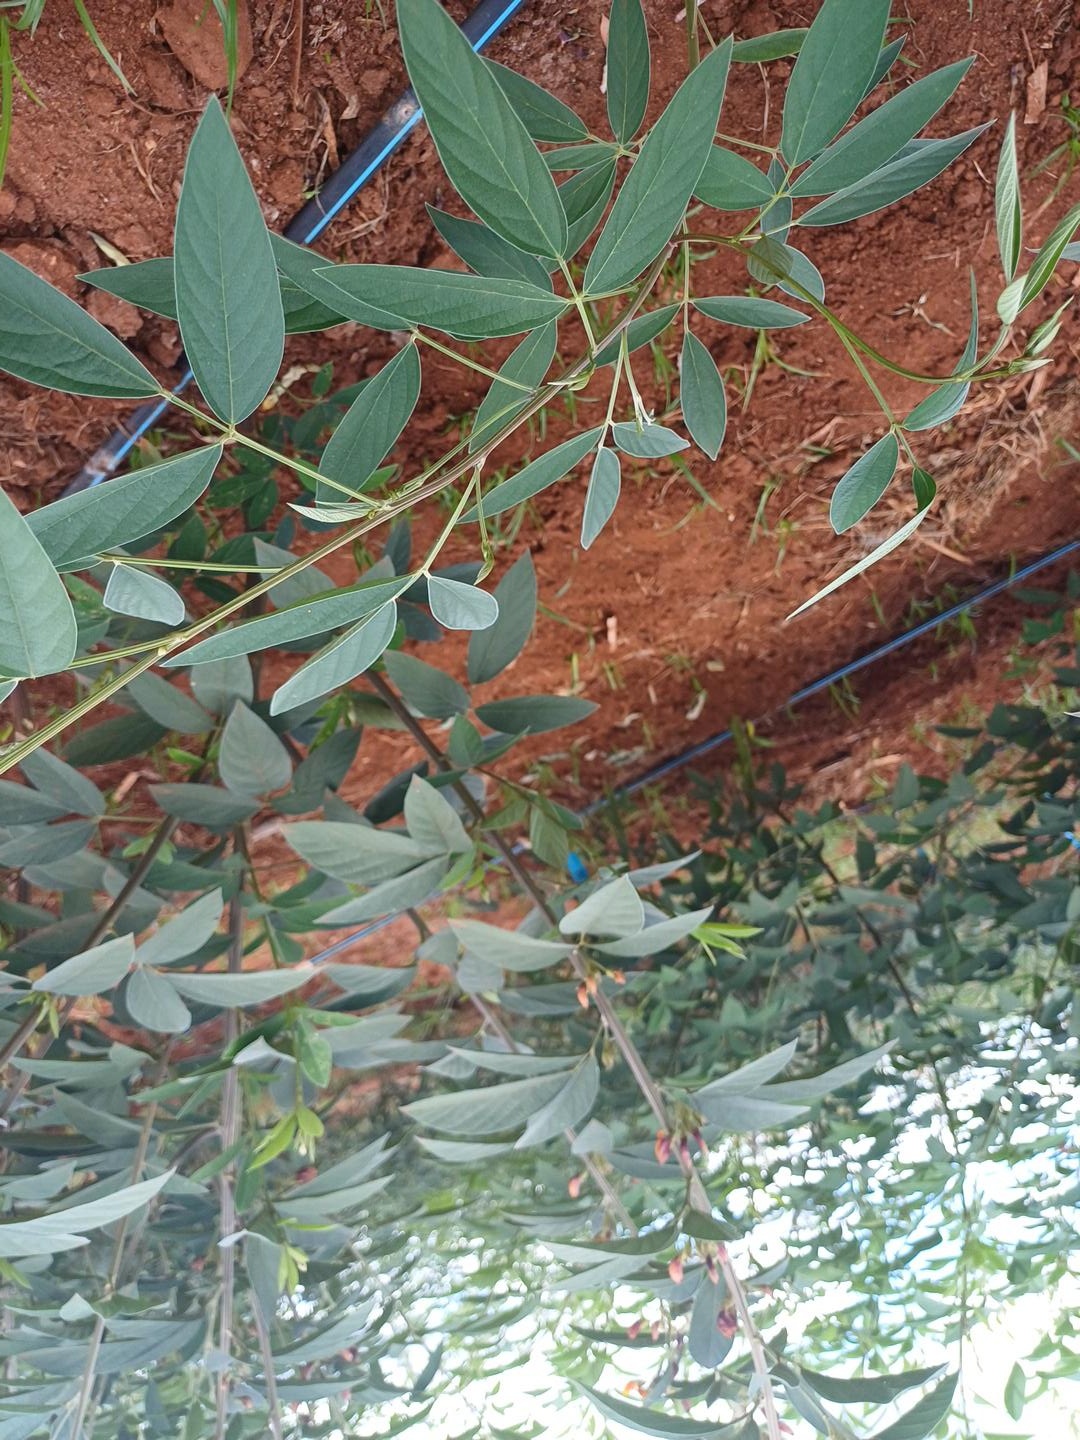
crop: pigeonpea
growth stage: flowering
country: Kenya
